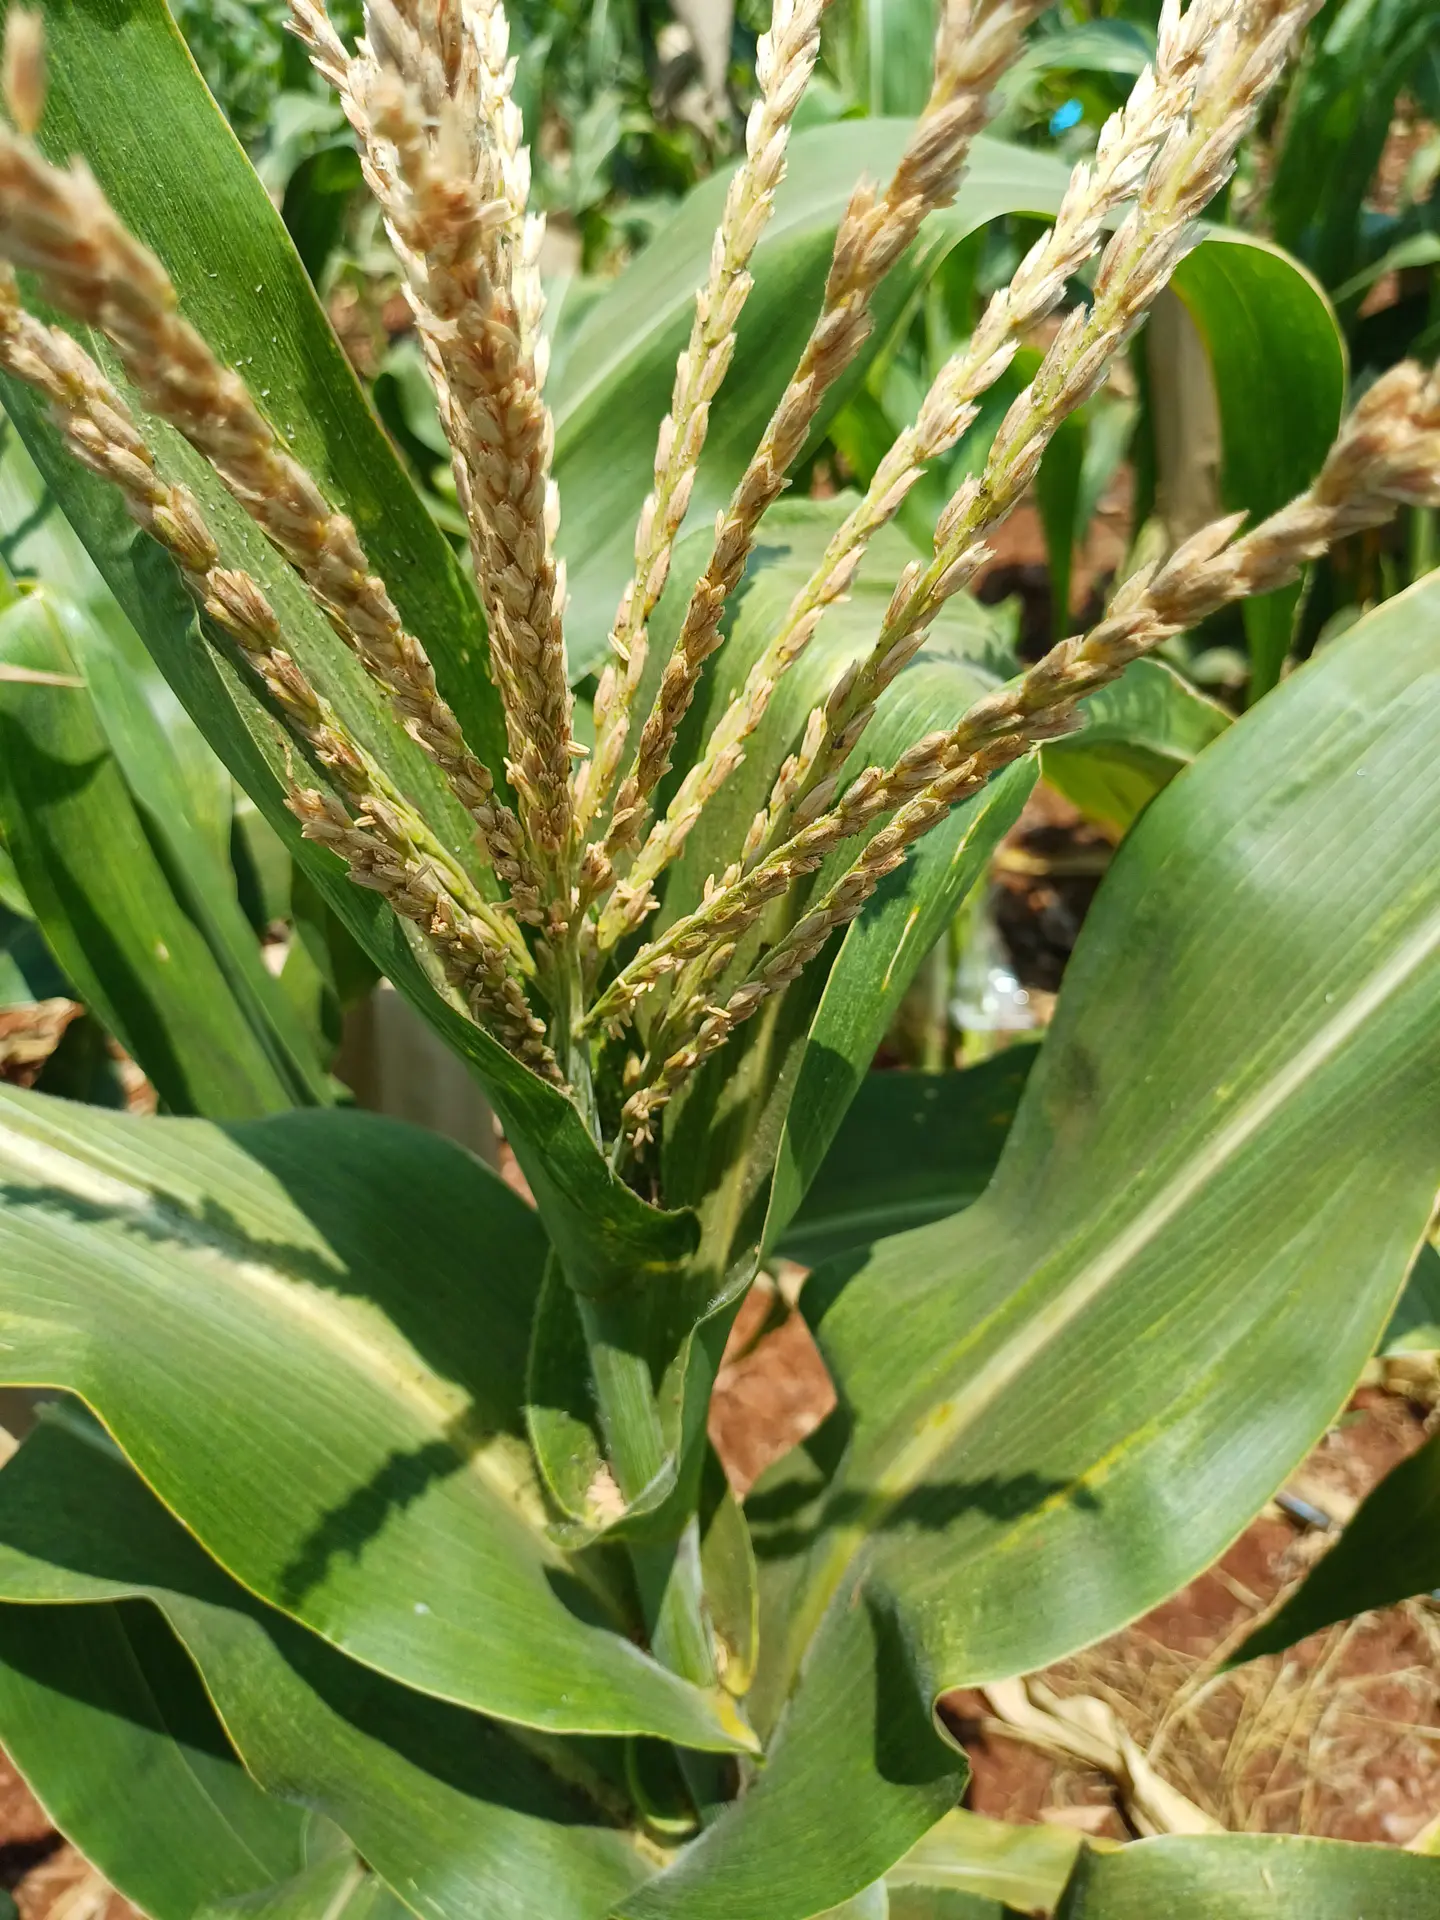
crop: maize
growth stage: flowering
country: Kenya
